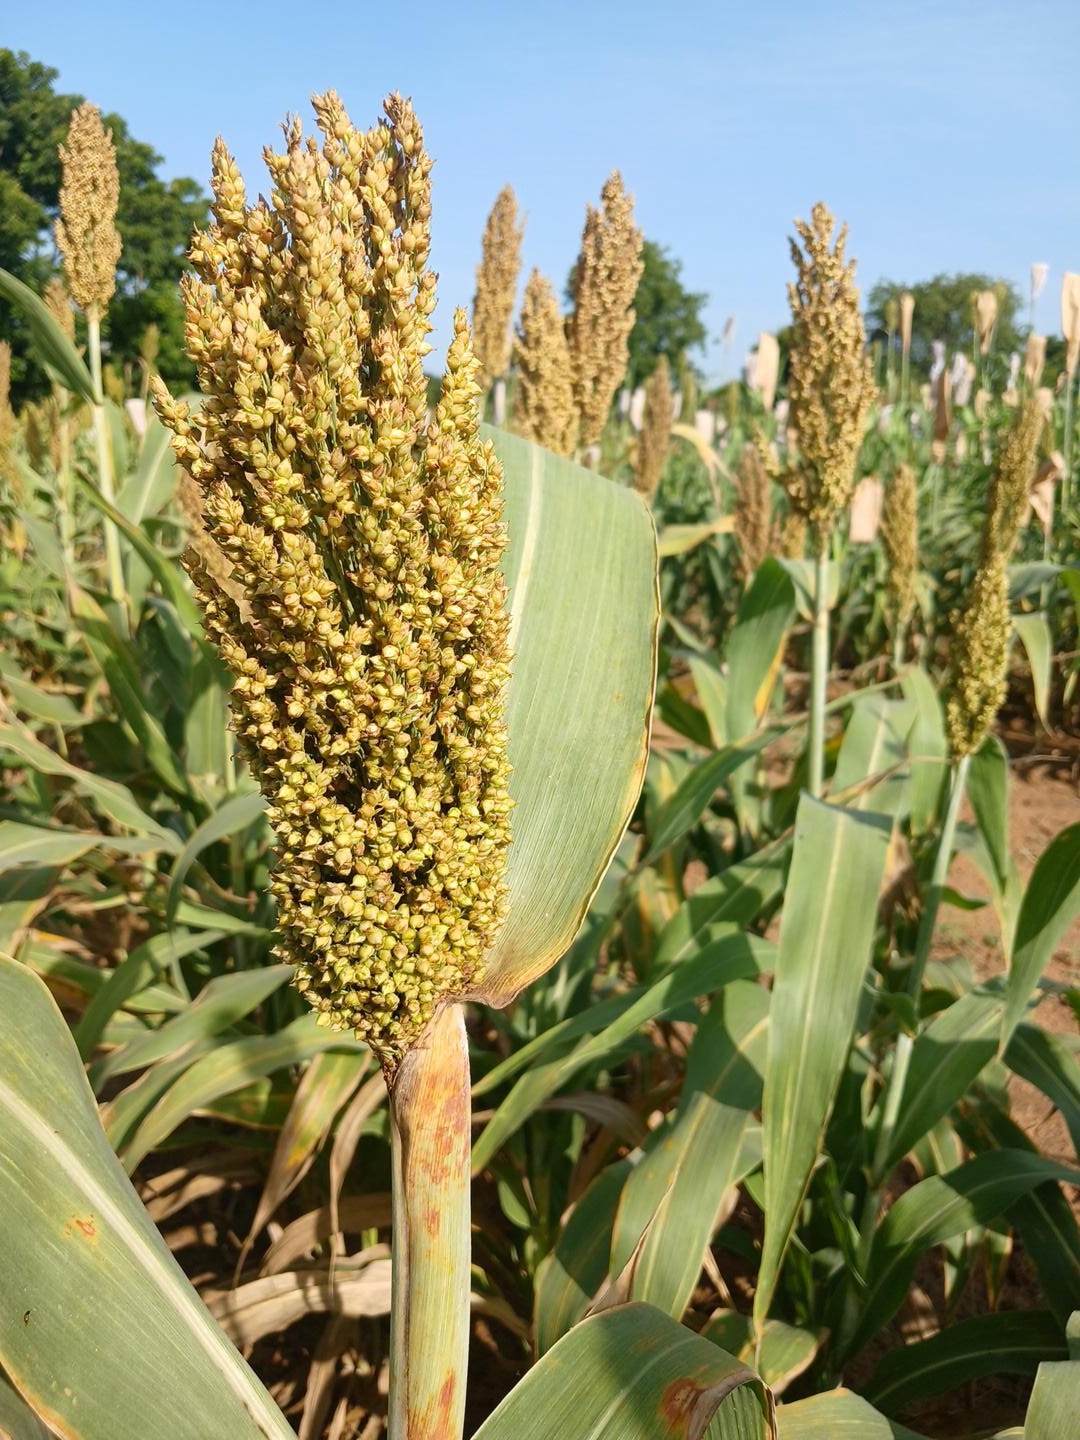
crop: sorghum
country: Senegal
